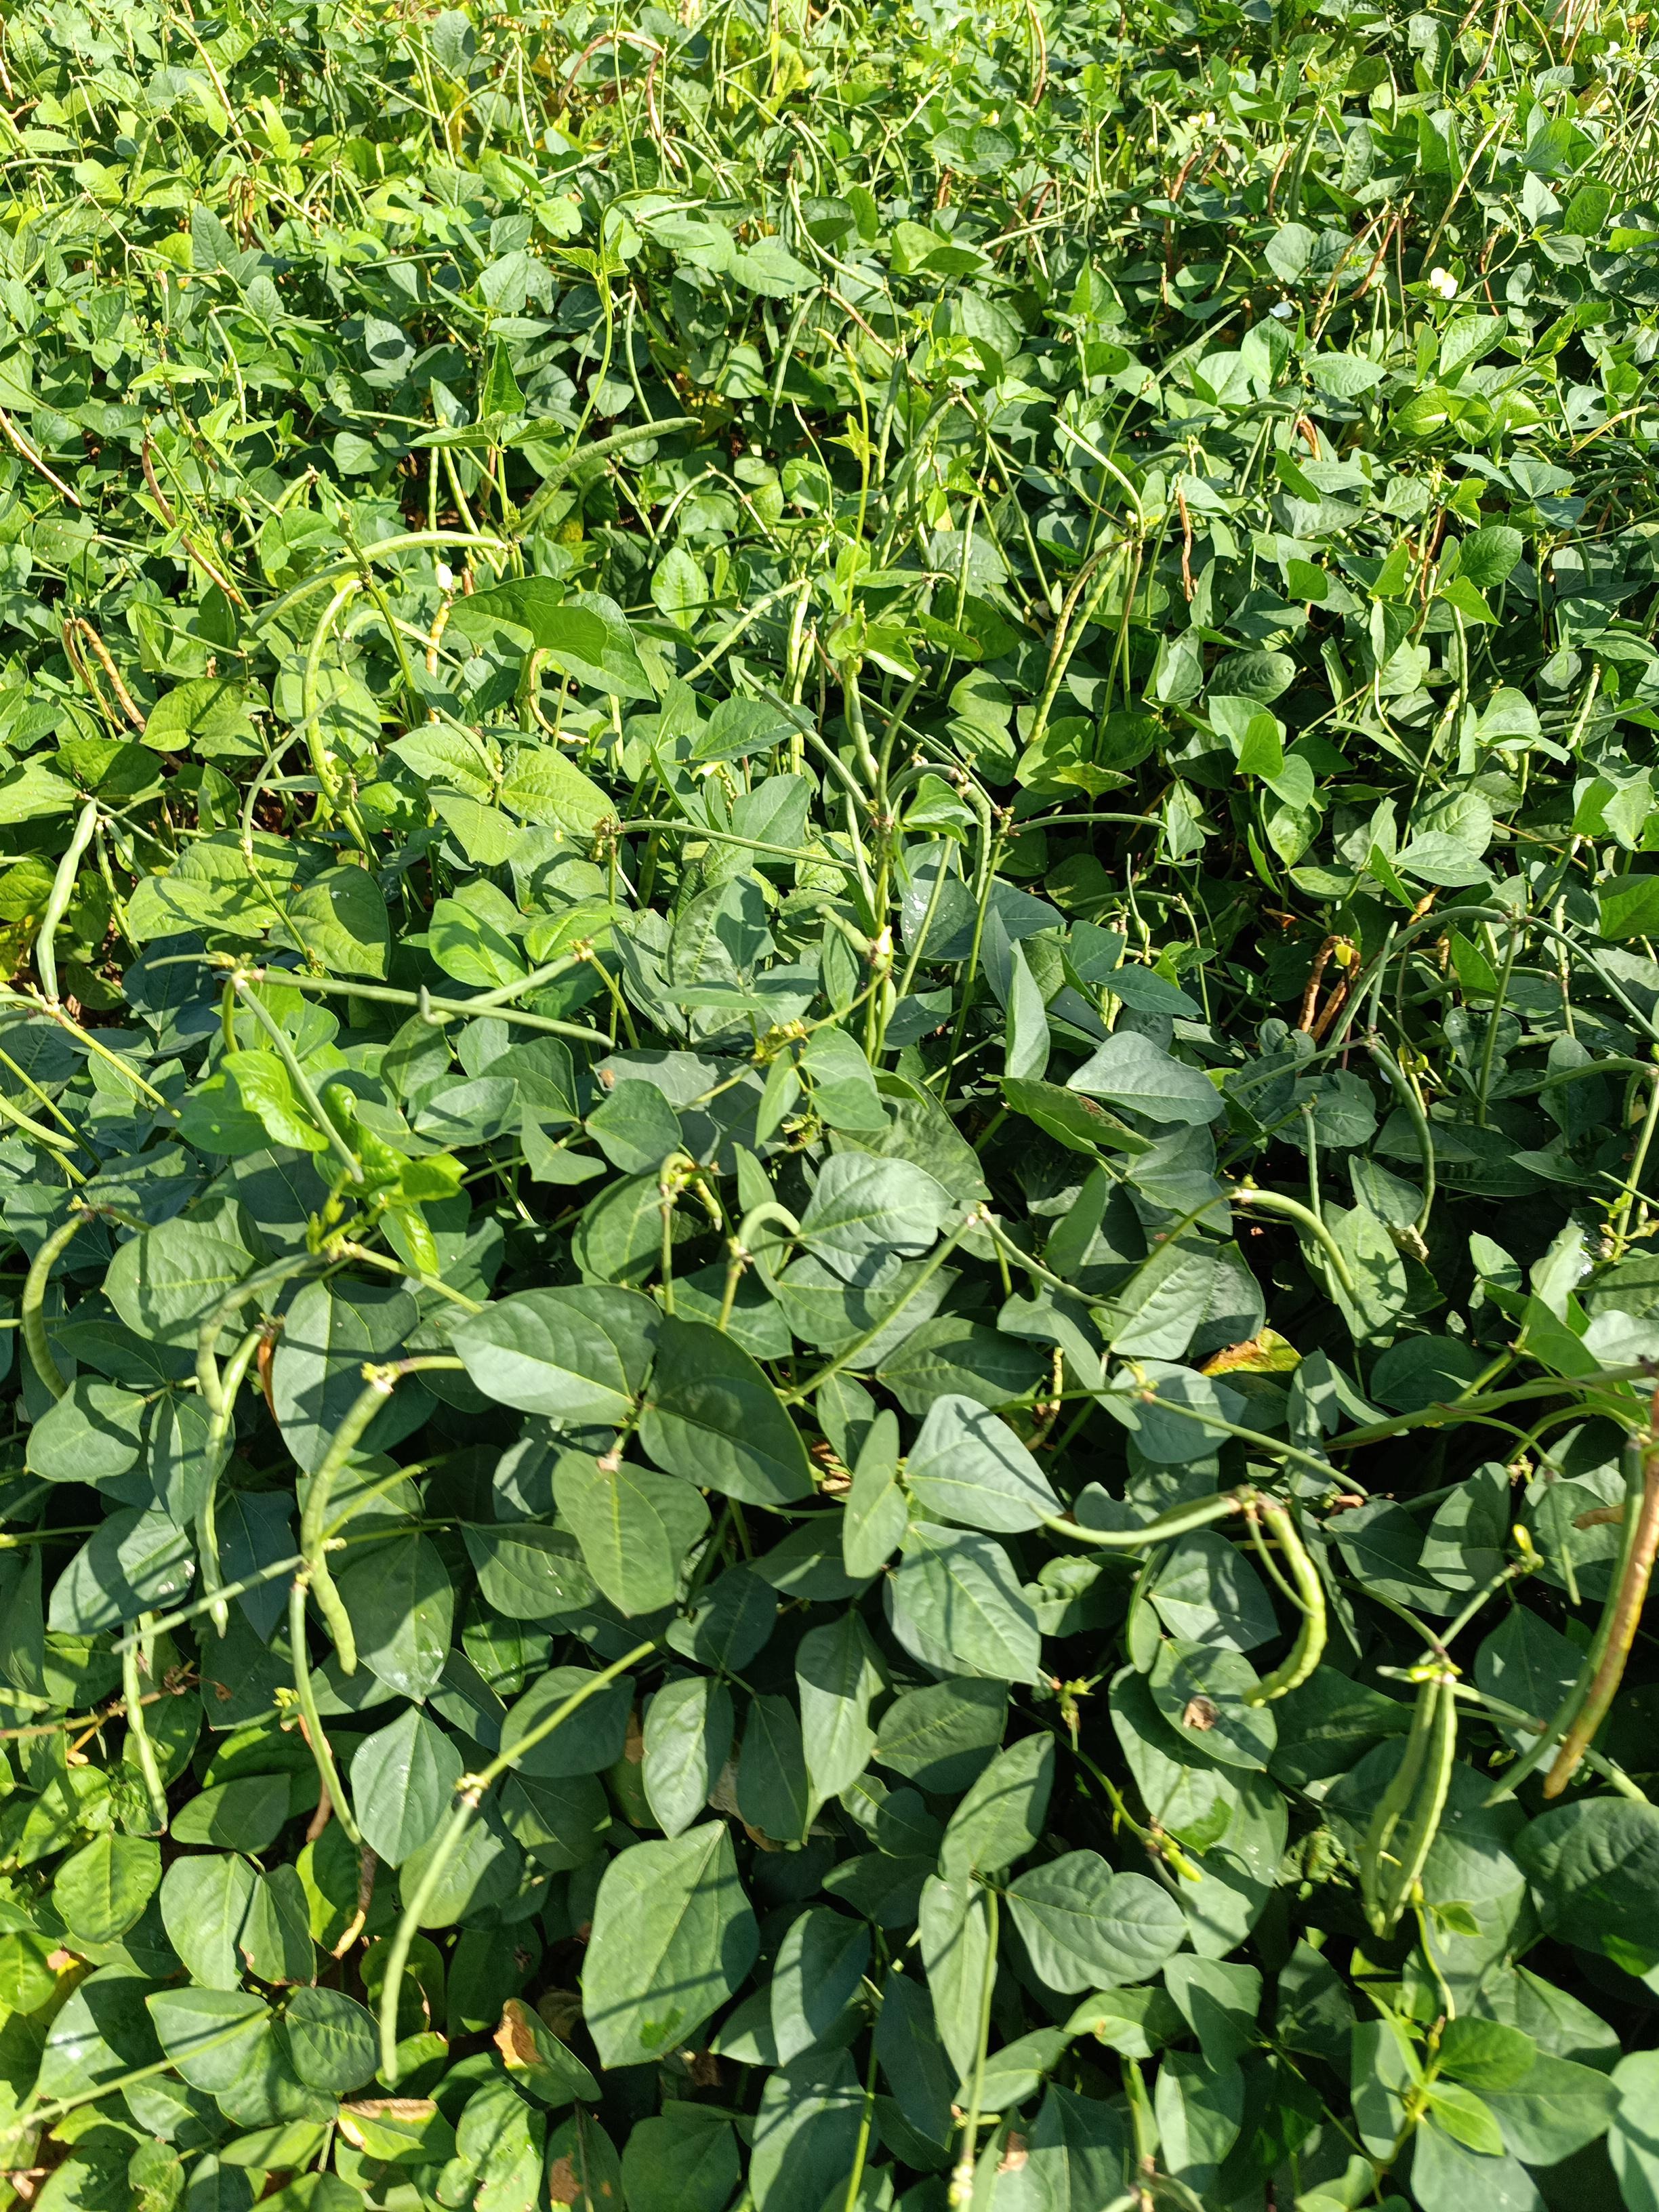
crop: cowpea
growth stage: maturity
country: Nigeria
